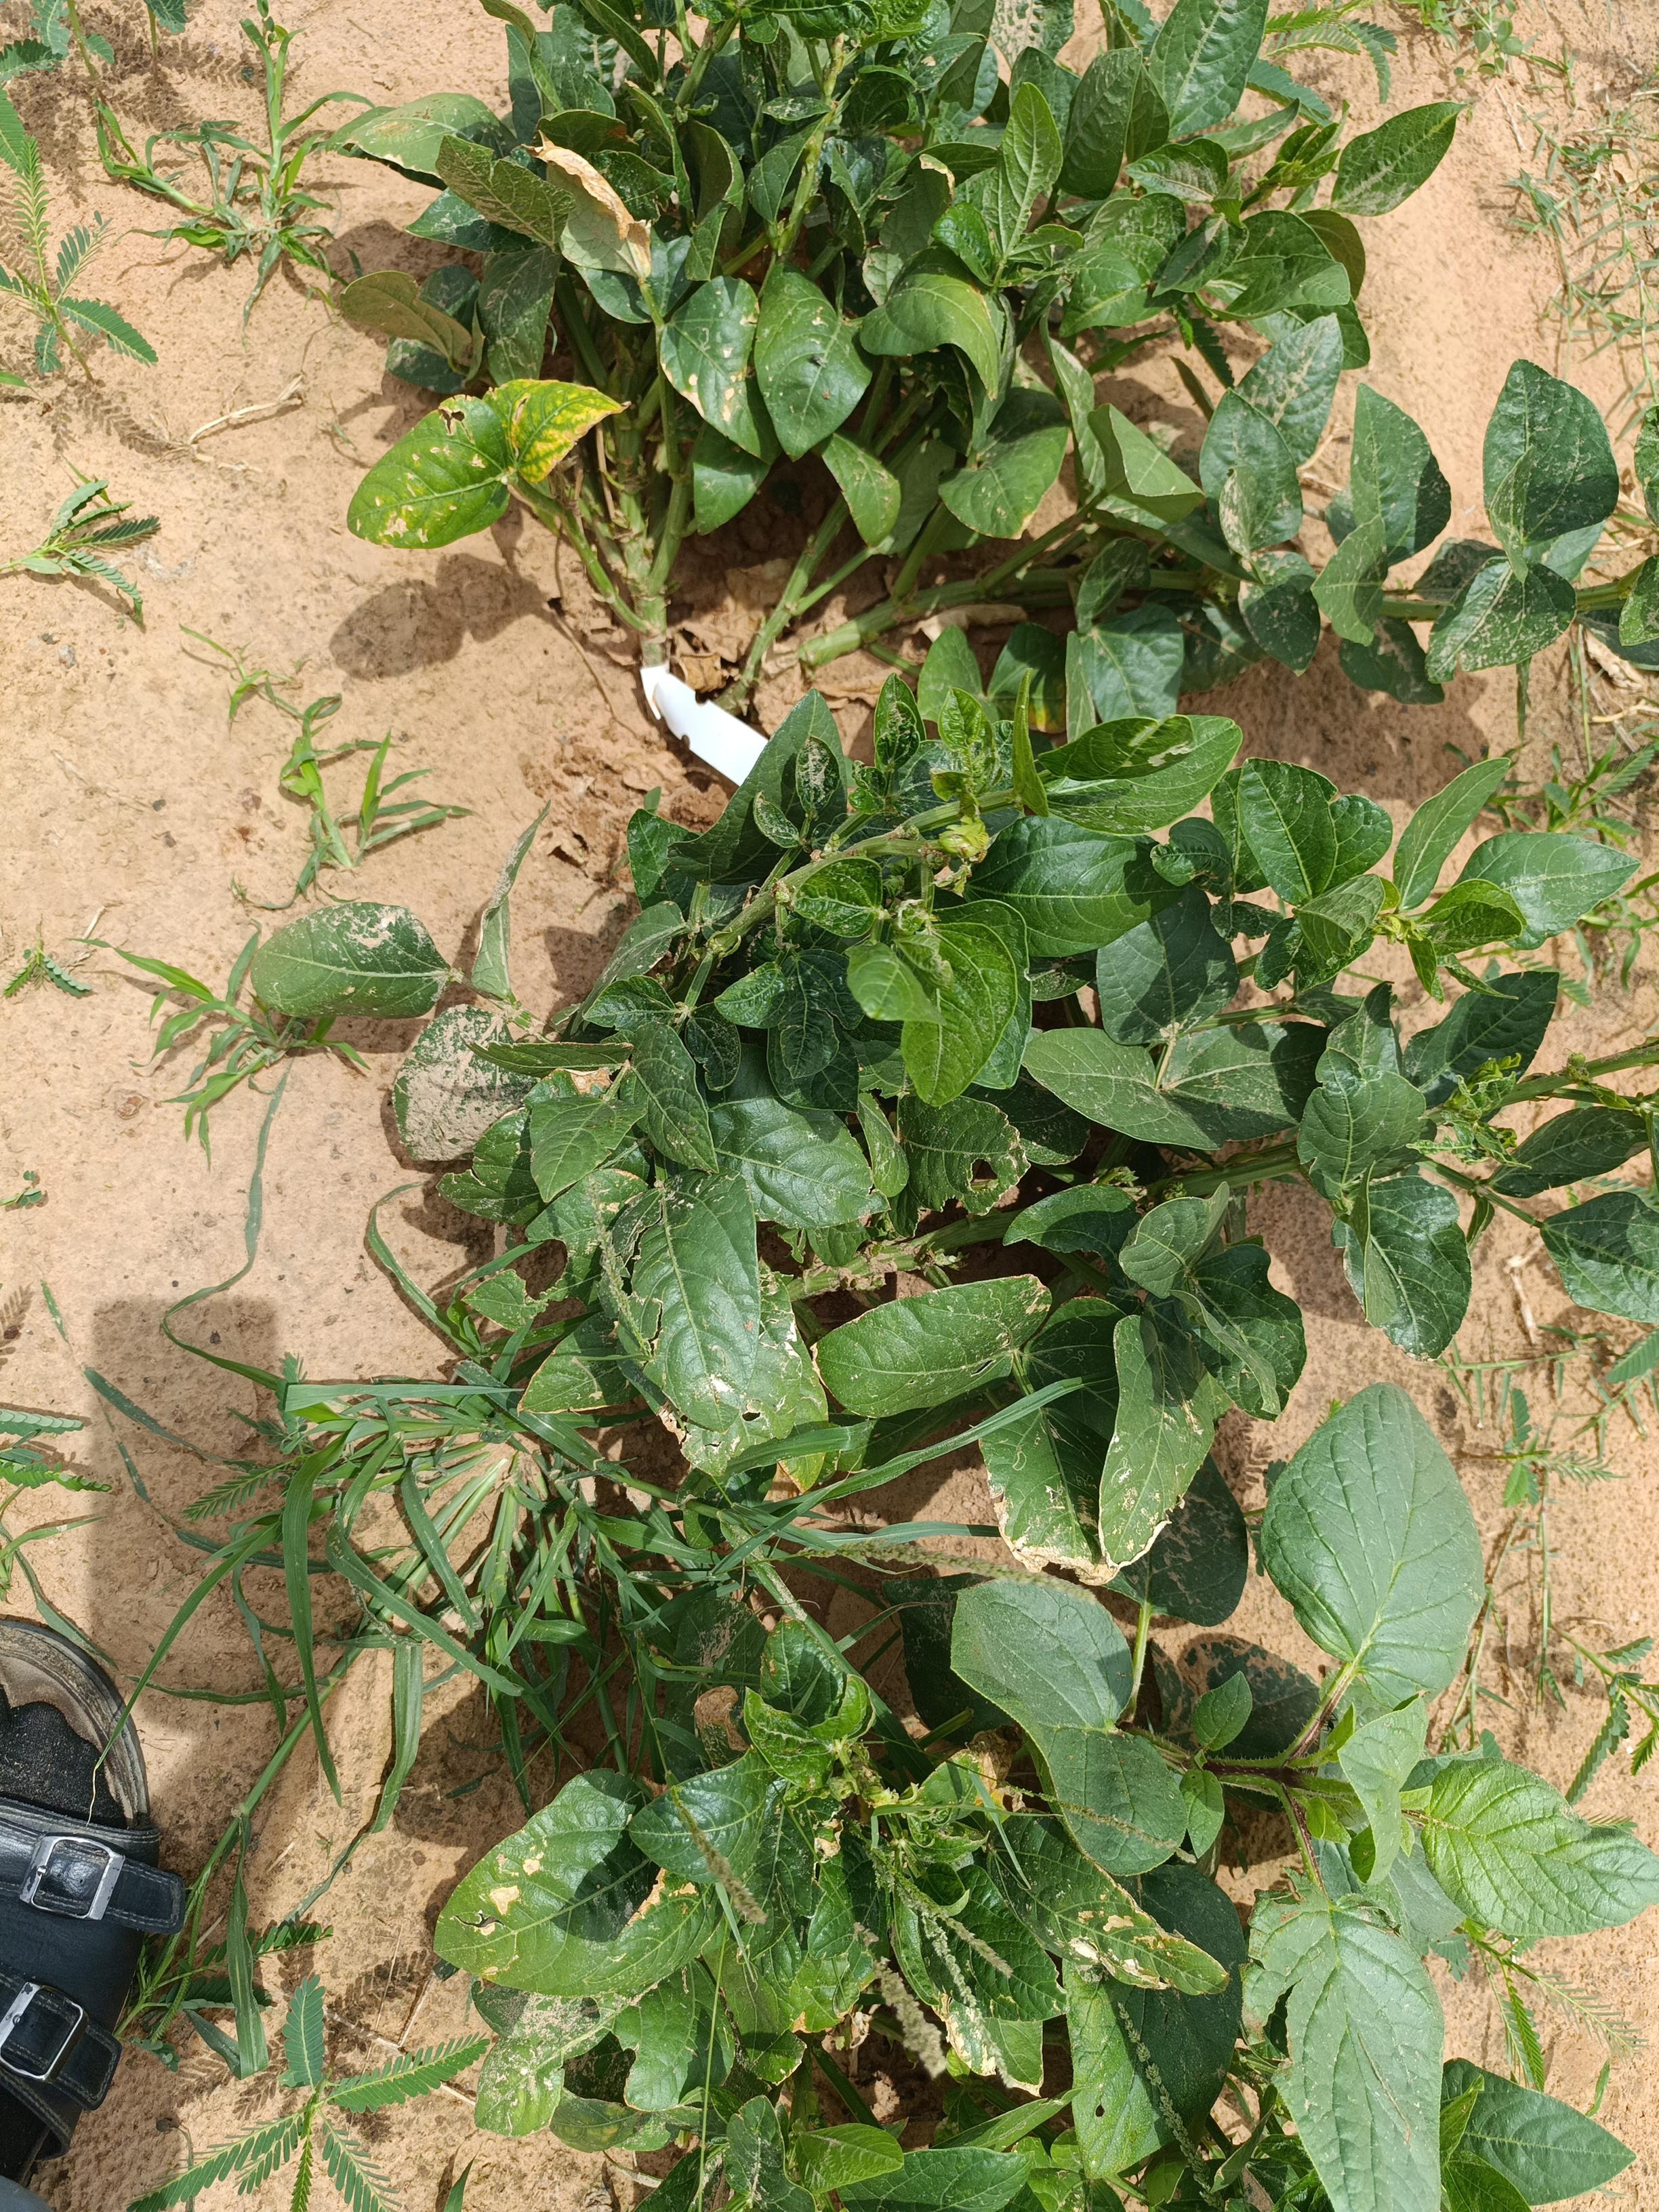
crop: cowpea
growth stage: harvest maturity
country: Nigeria
